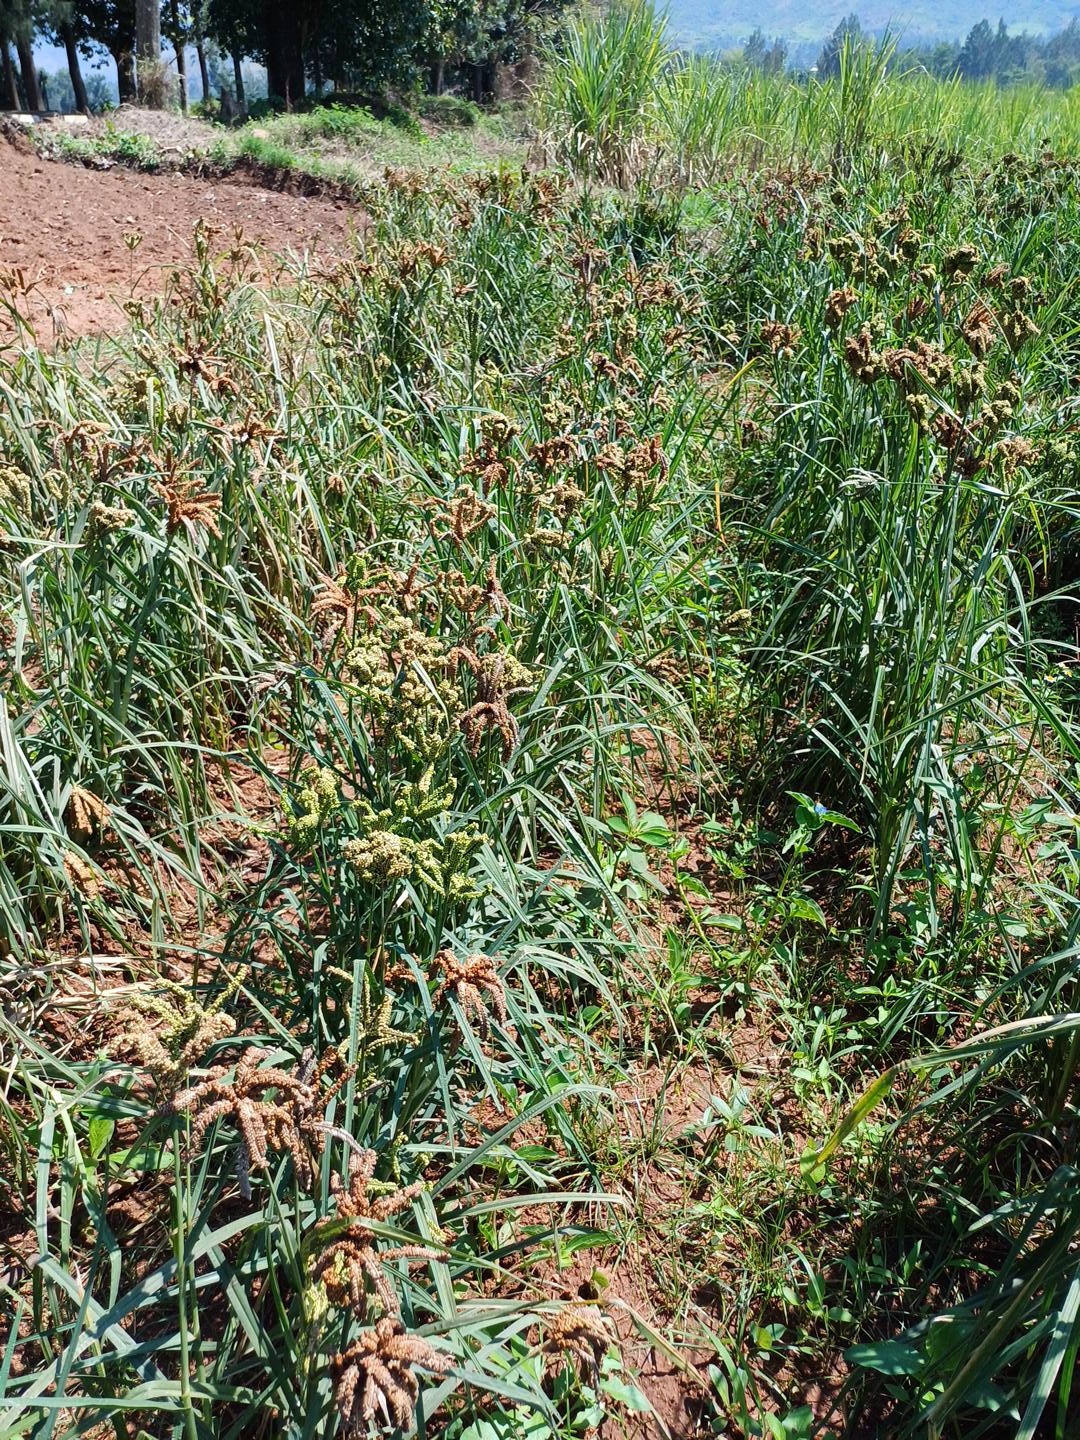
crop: finger millet
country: Kenya
